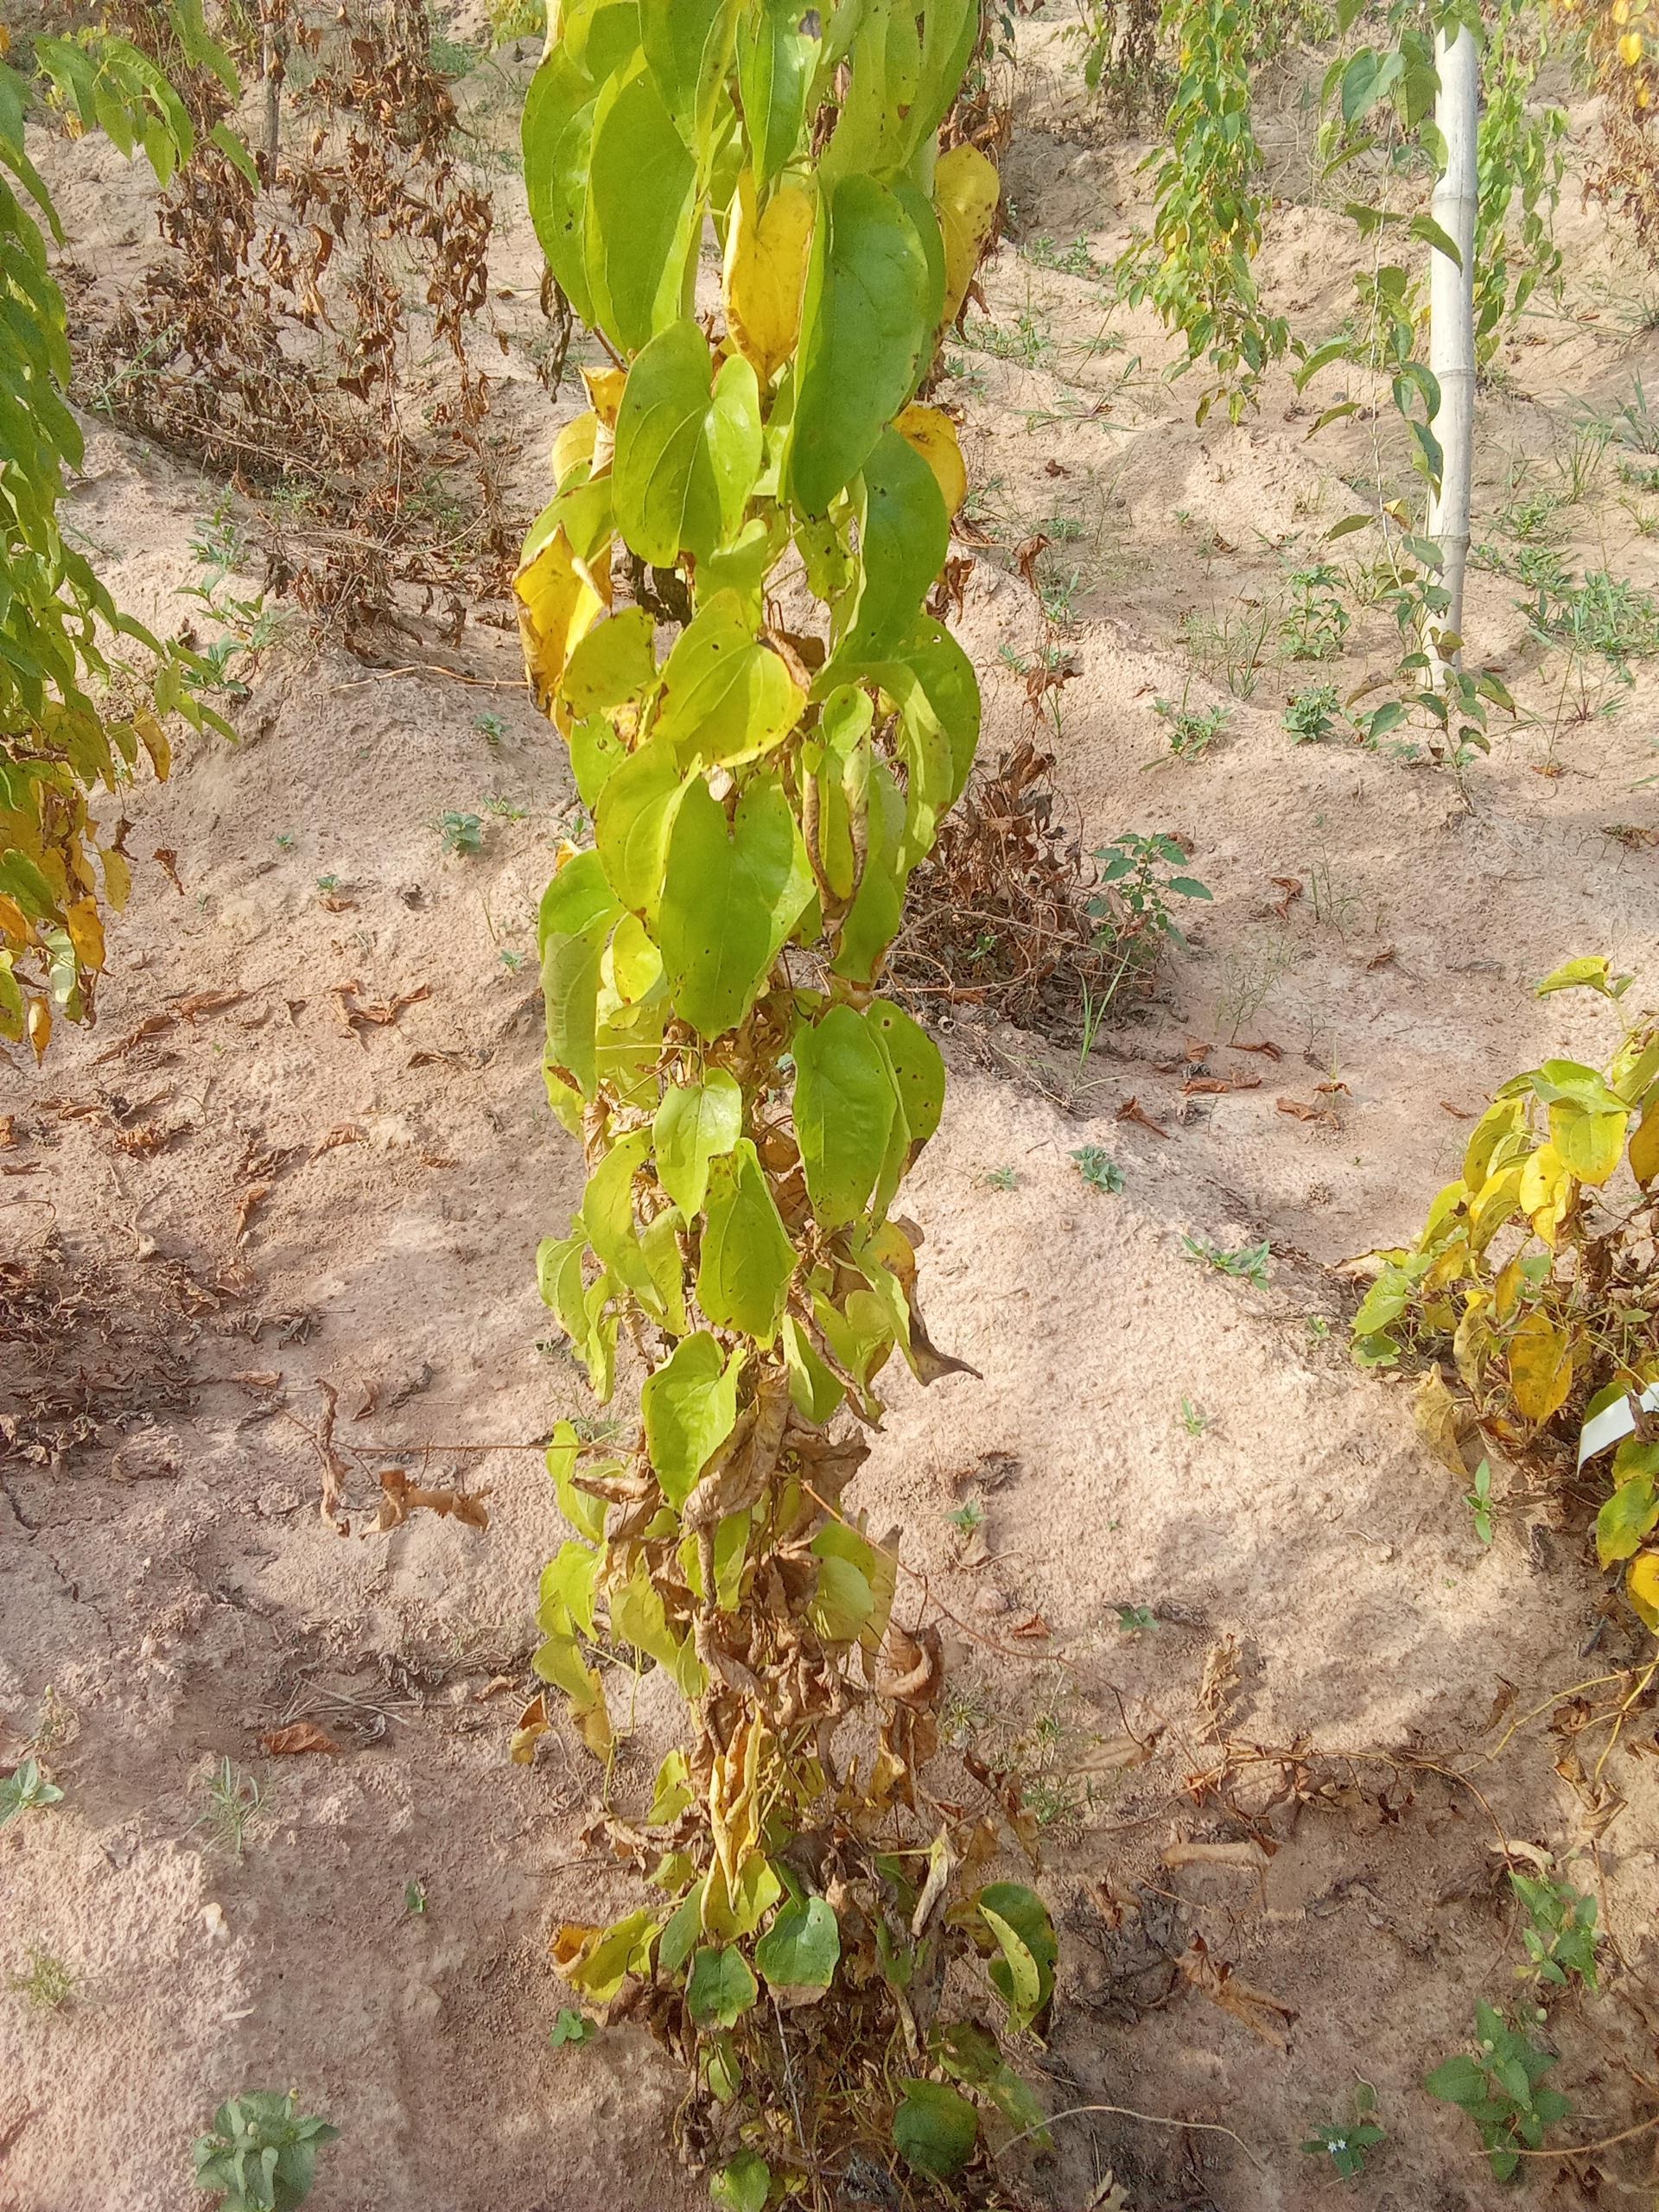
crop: yam
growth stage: maturity
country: Nigeria
